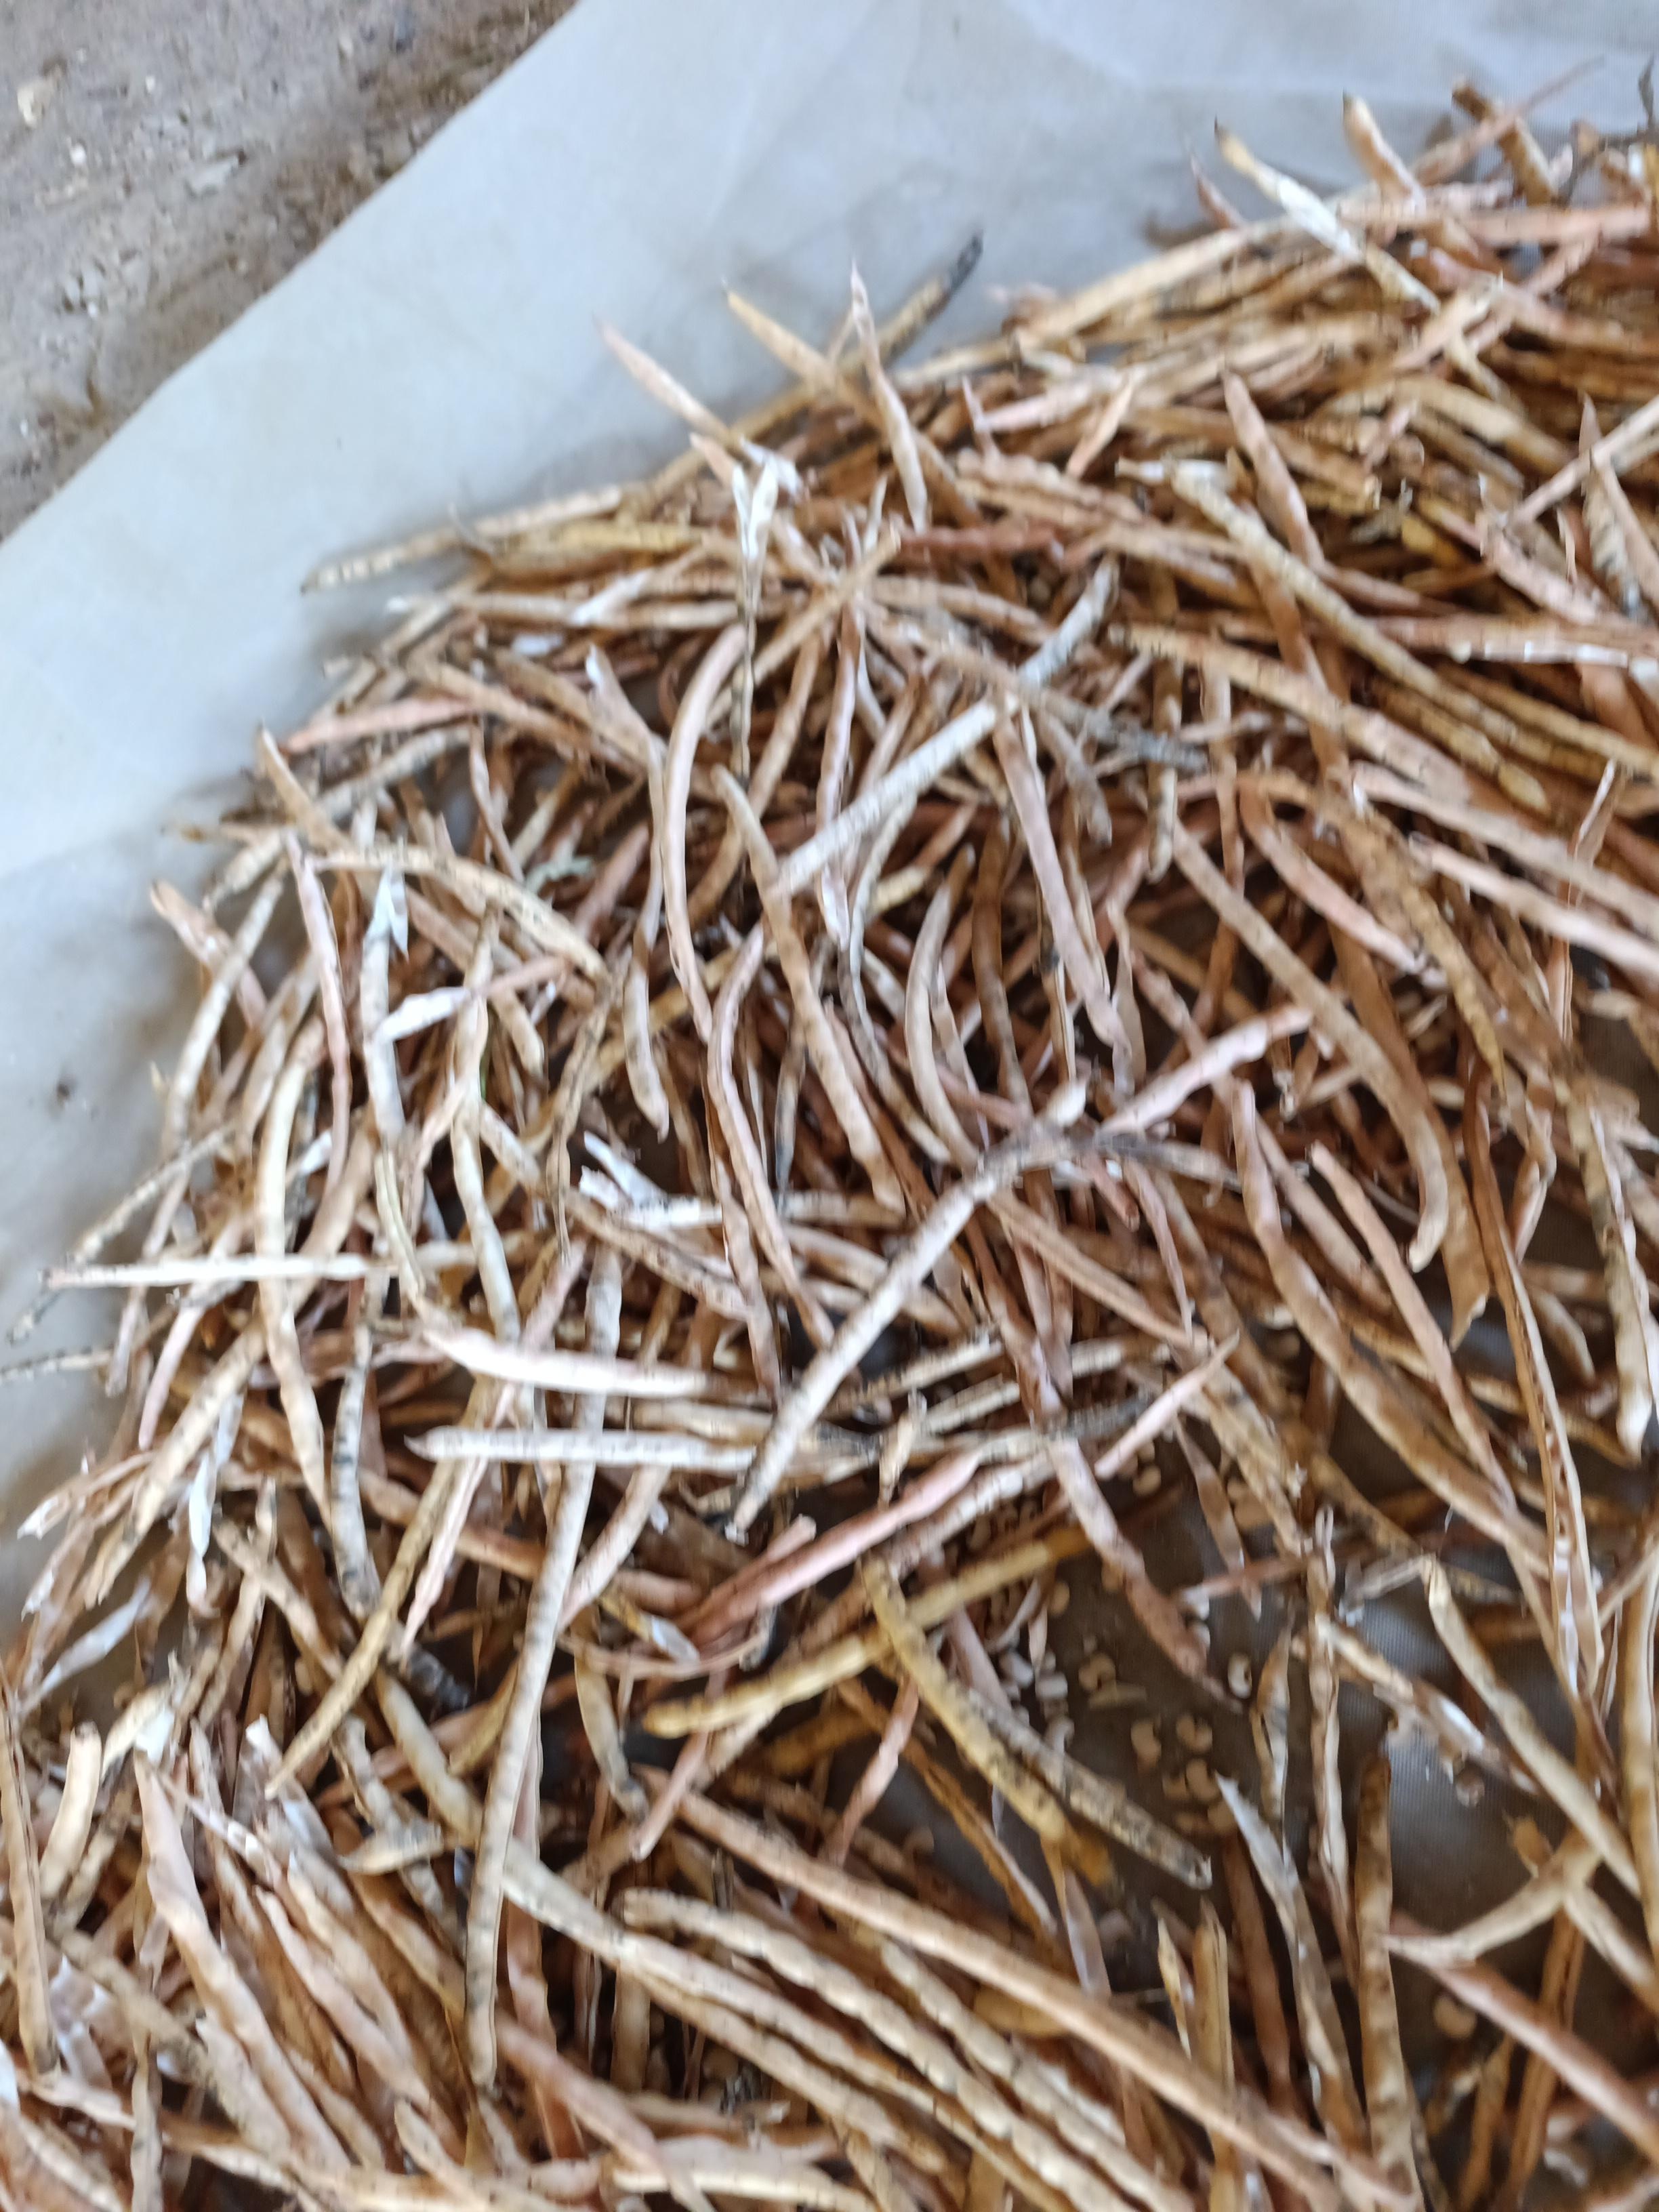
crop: cowpea
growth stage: harvest
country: Nigeria
